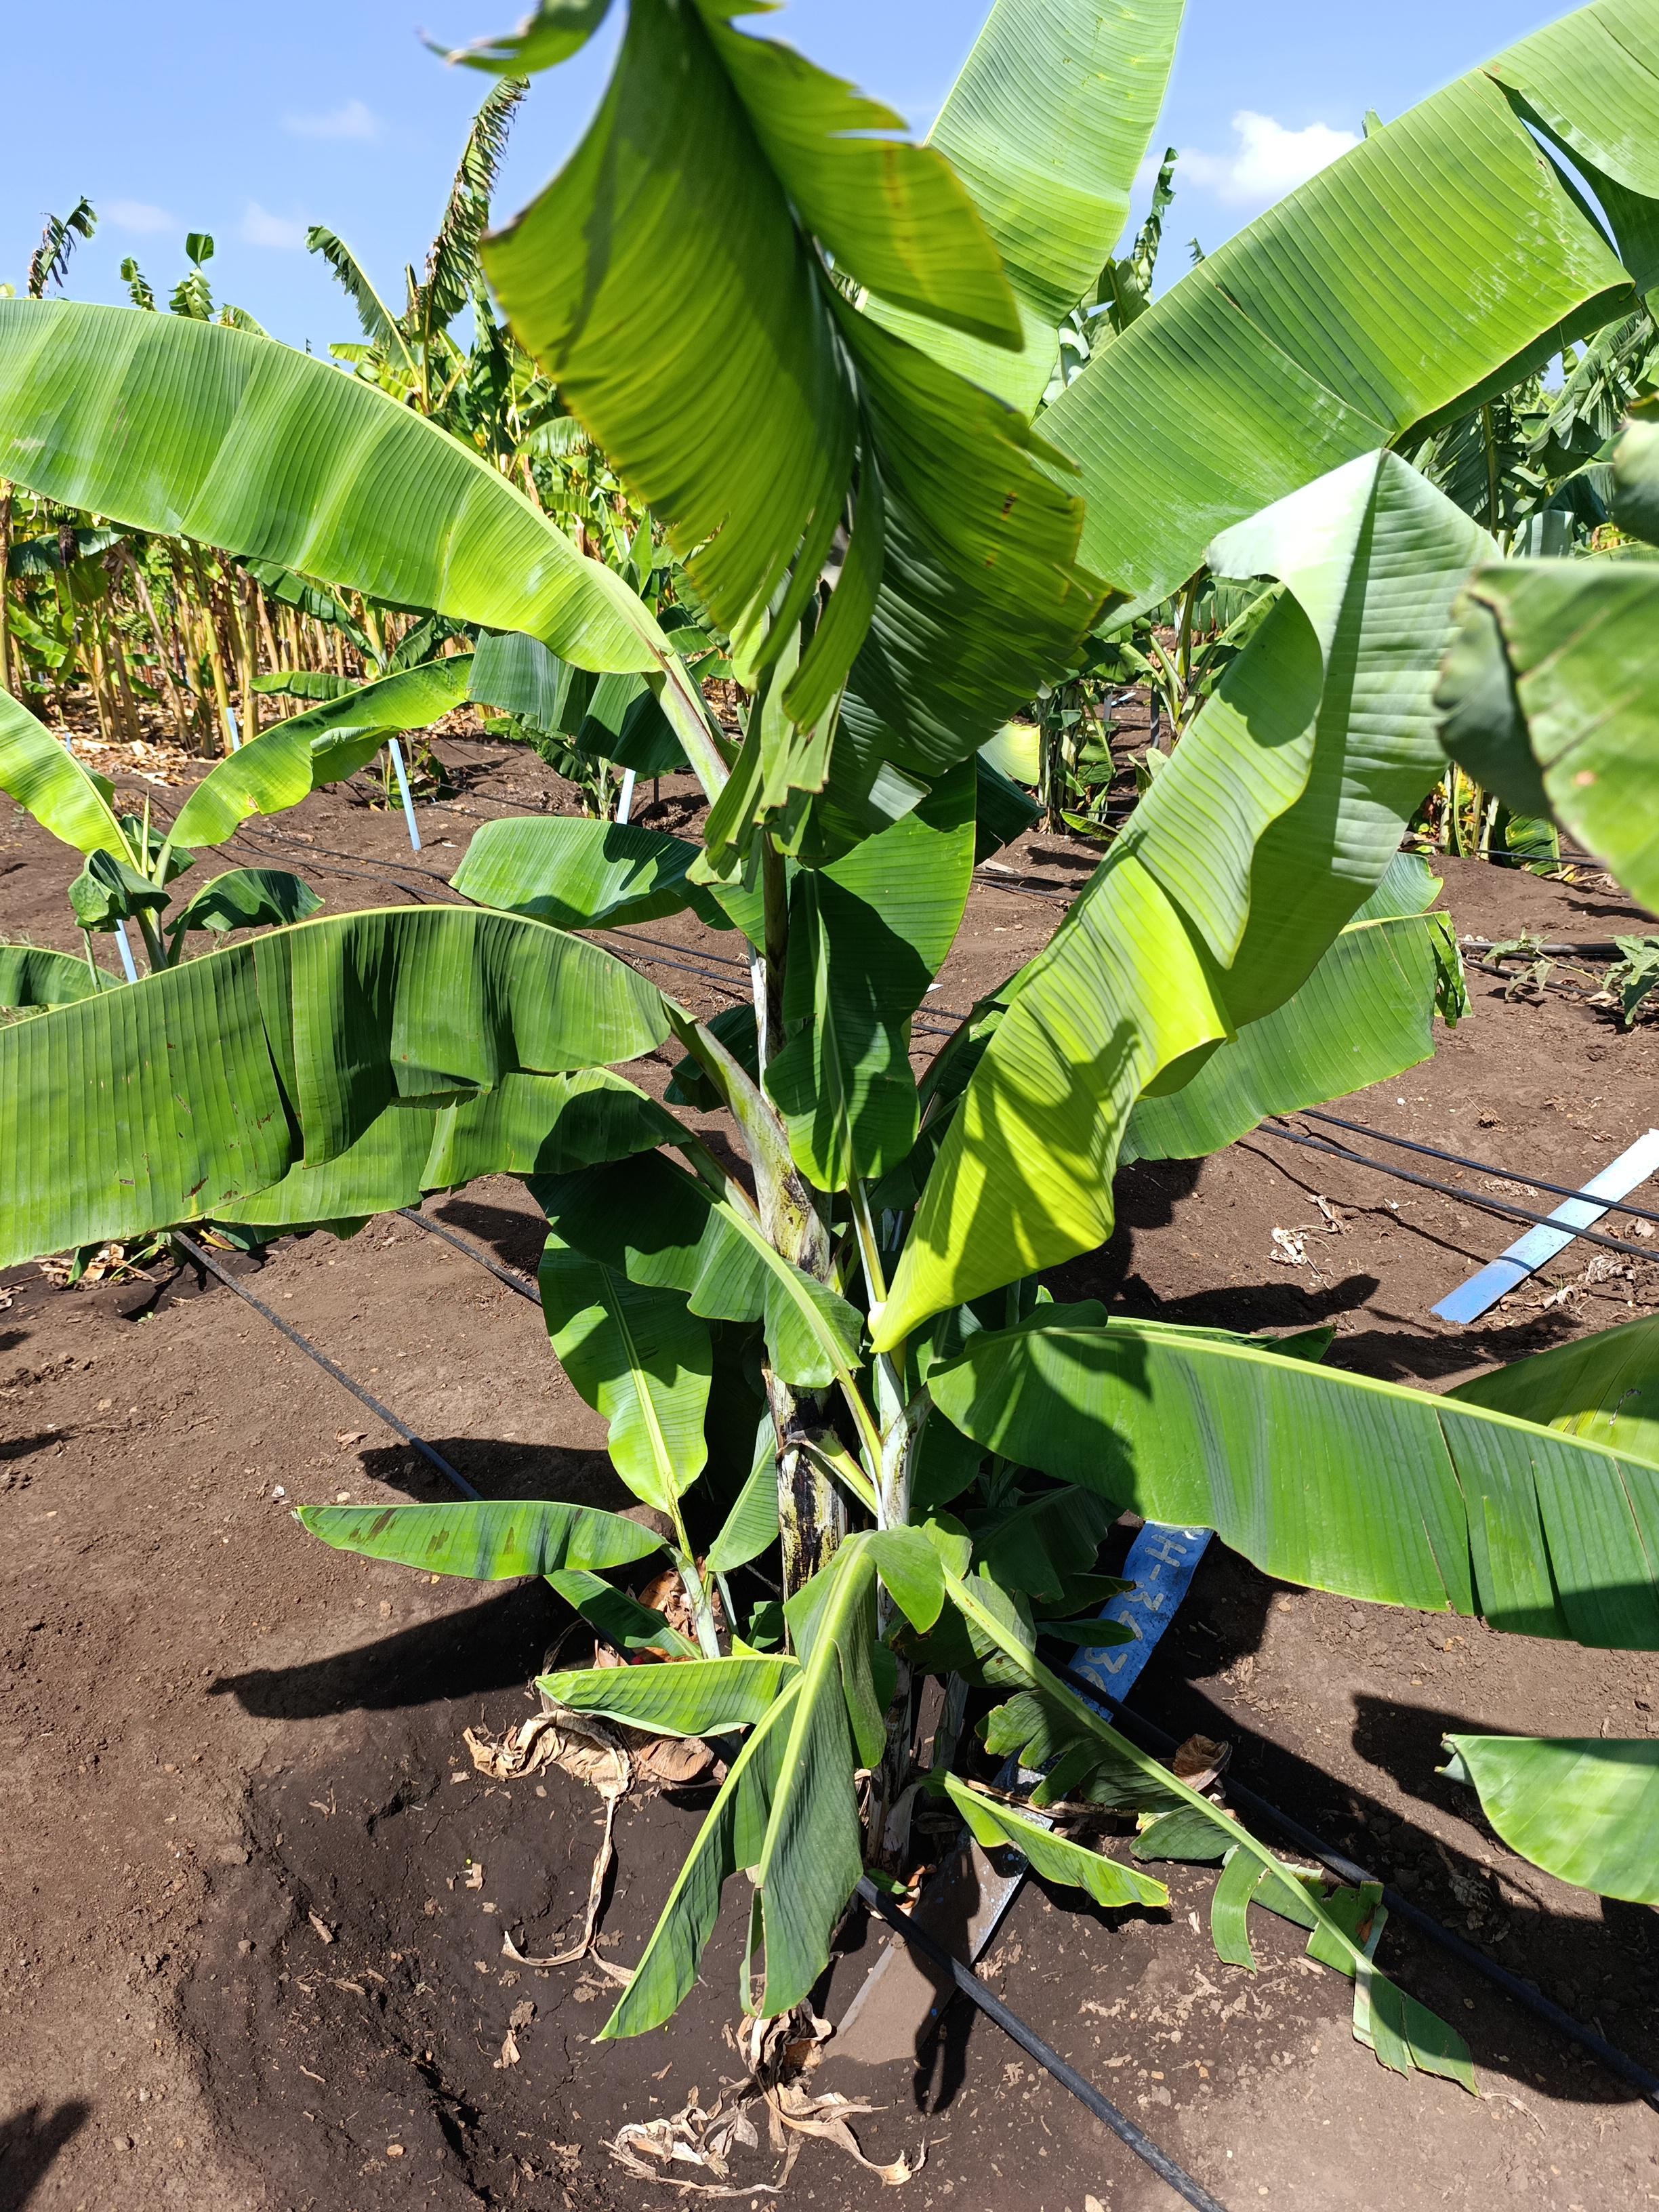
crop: banana
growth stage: vegetative
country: Tanzania
